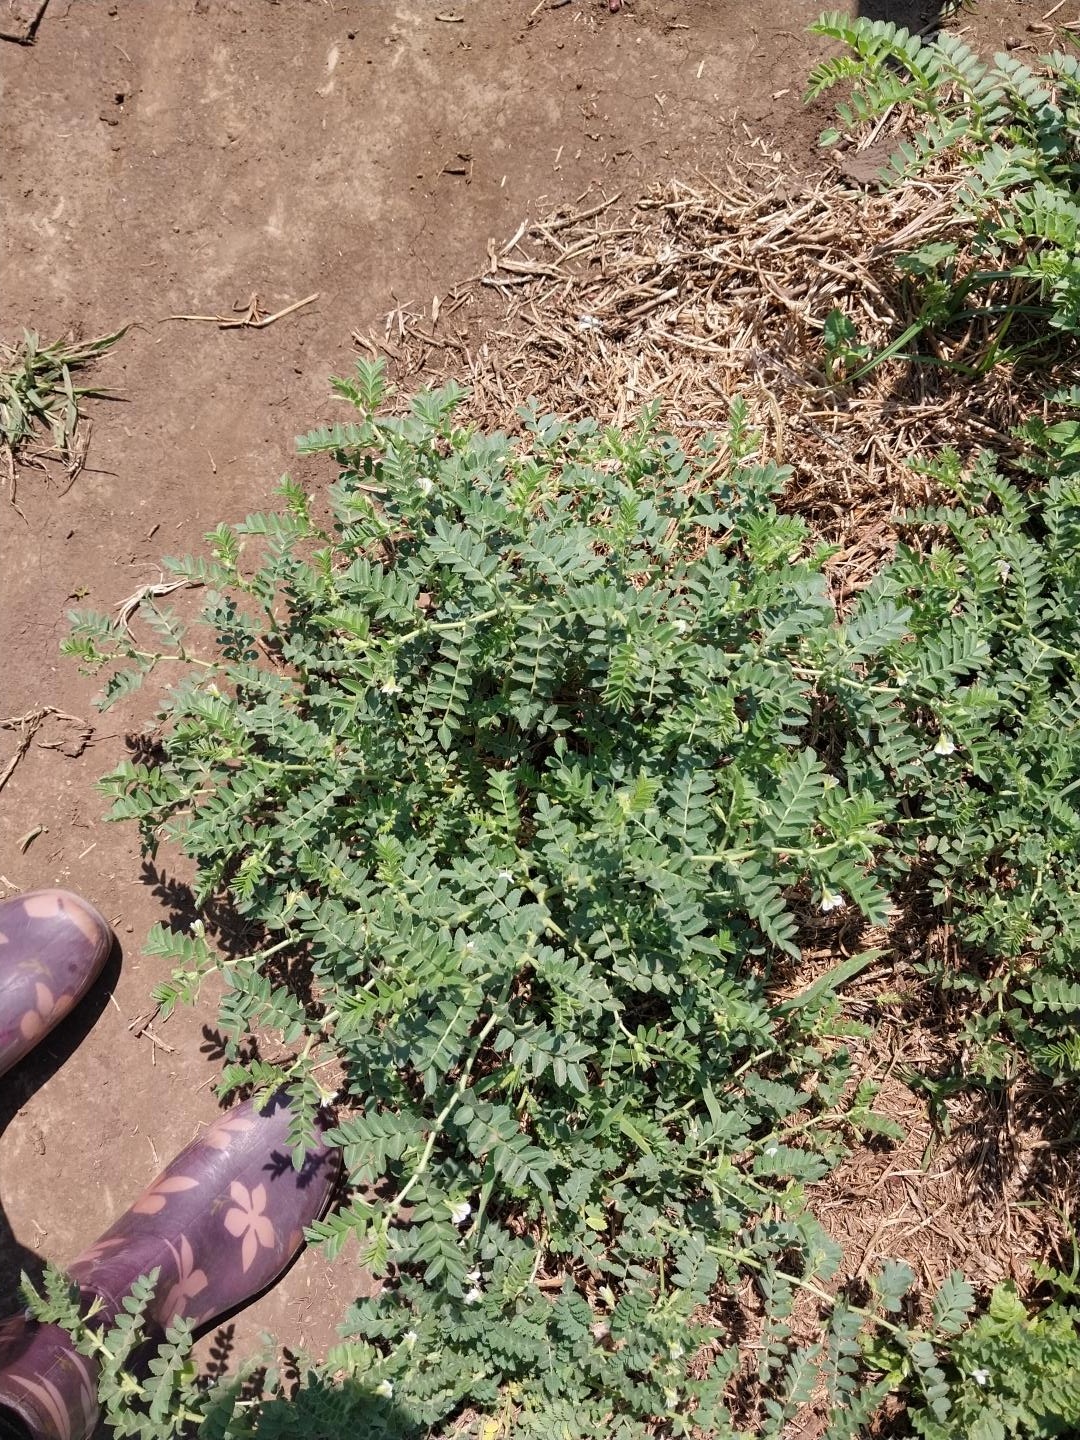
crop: chickpea
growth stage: development pod
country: Tanzania
